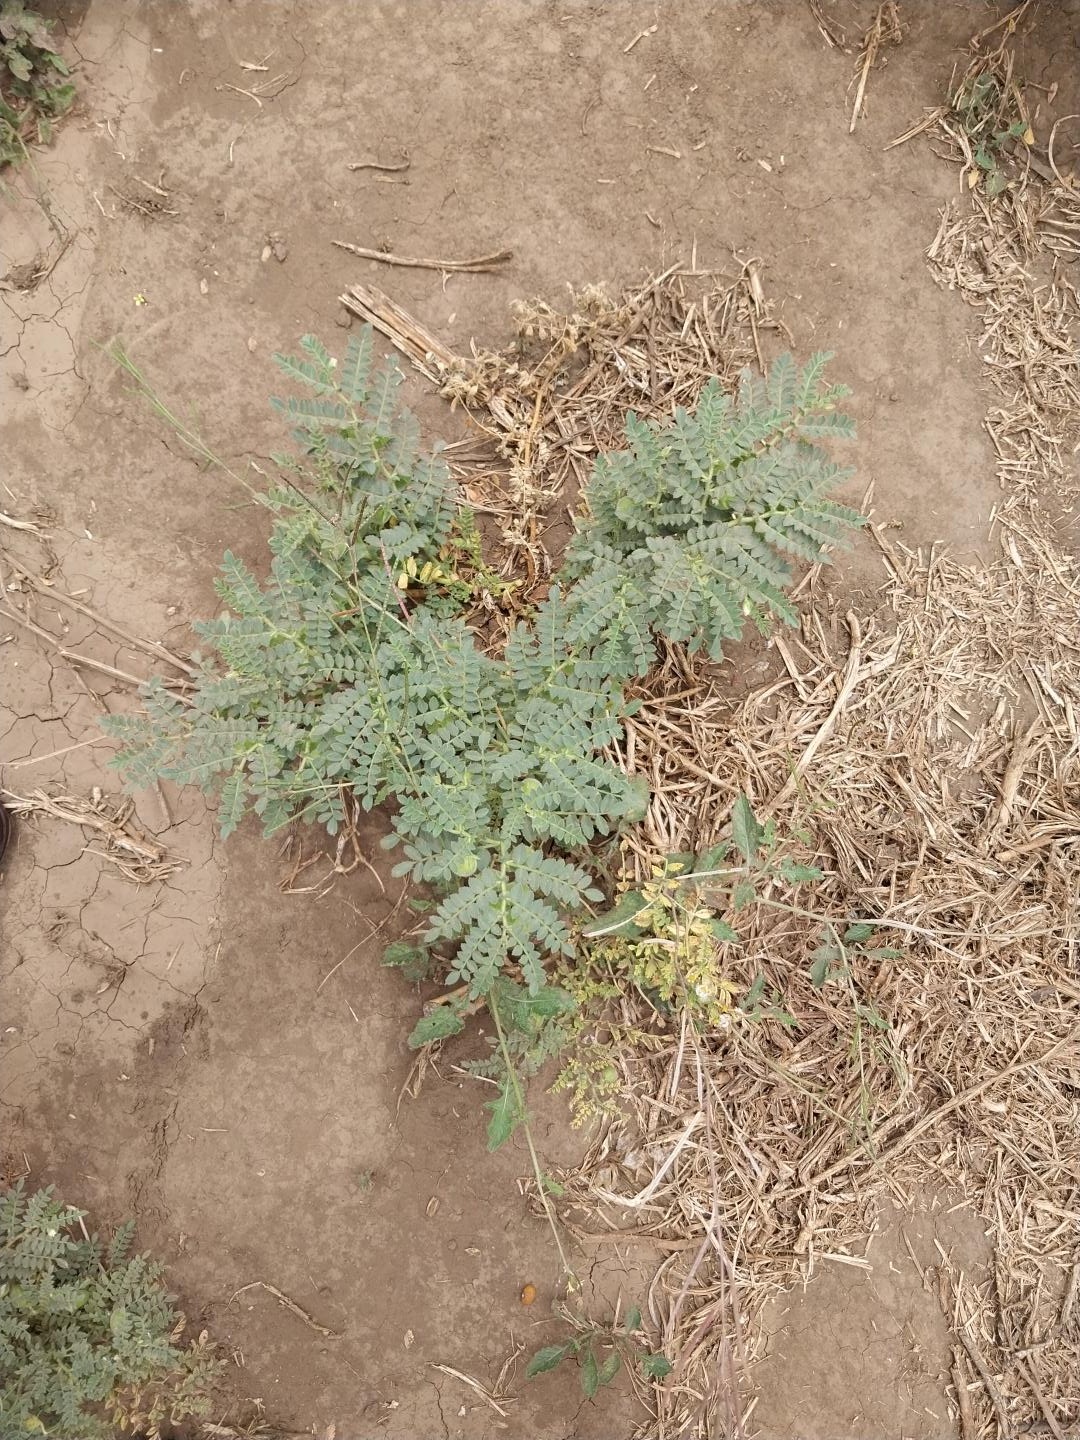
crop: chickpea
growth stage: development pod
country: Tanzania
